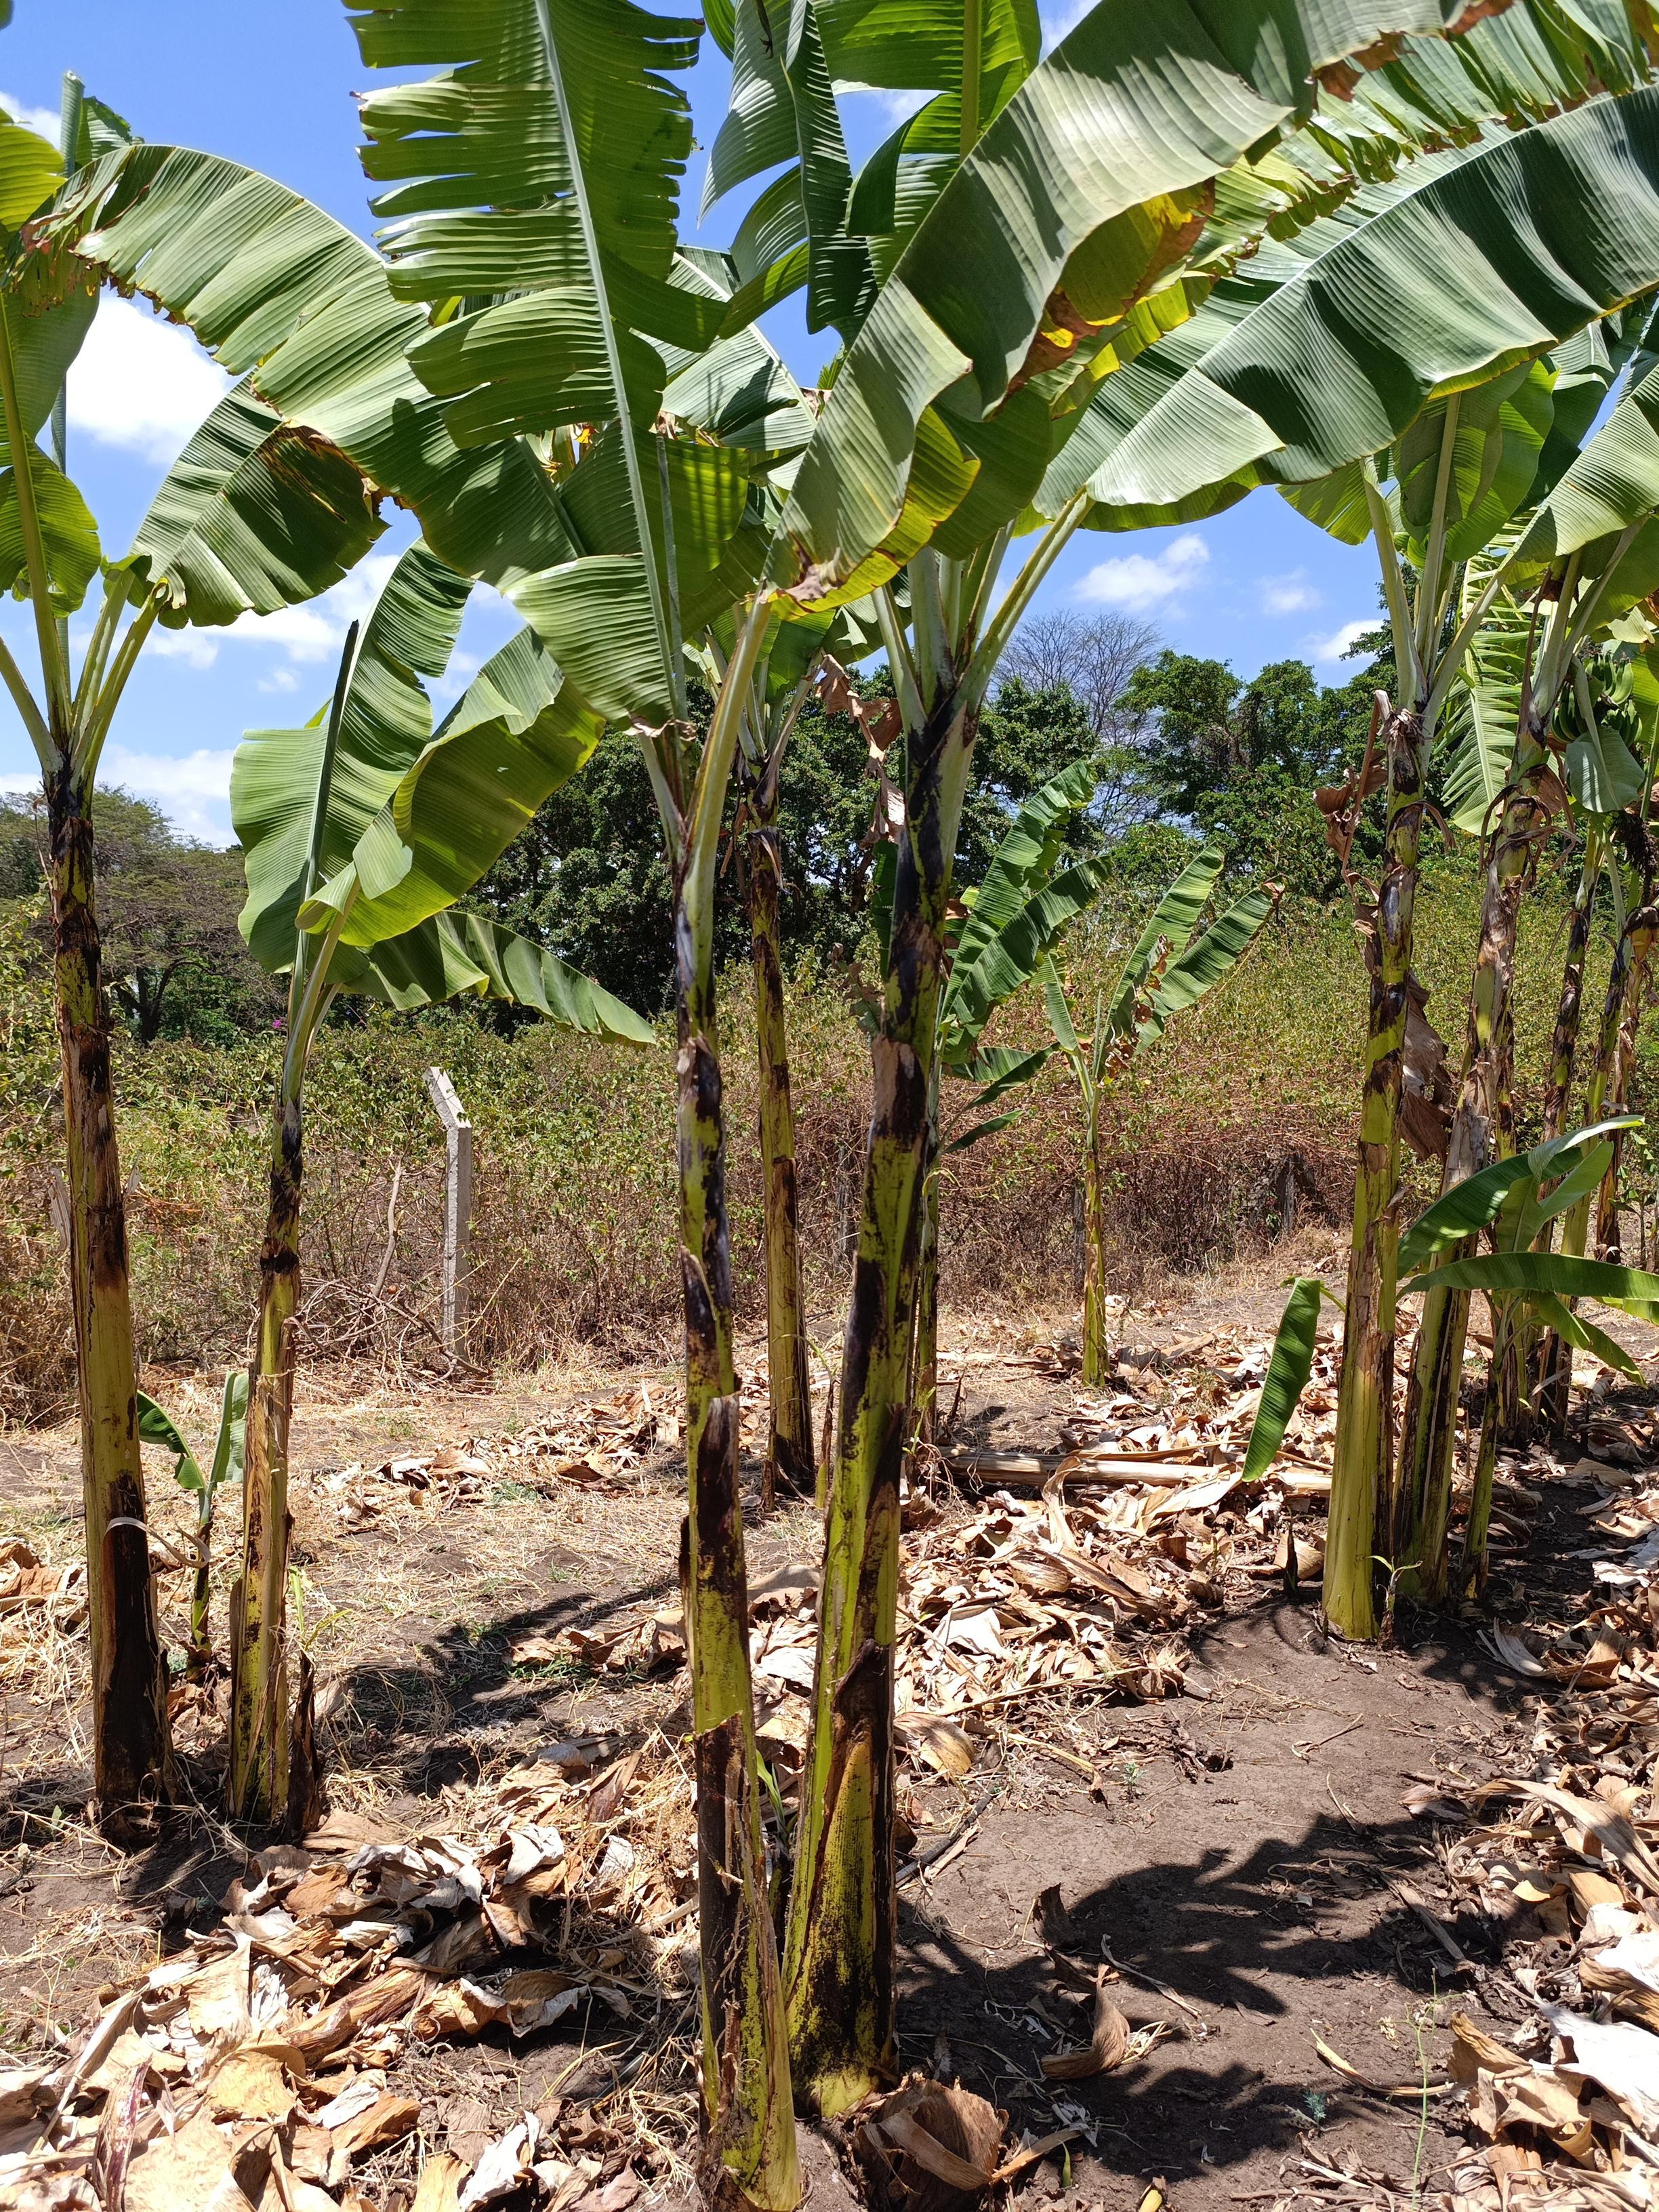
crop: banana
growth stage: vegetative
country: Tanzania
